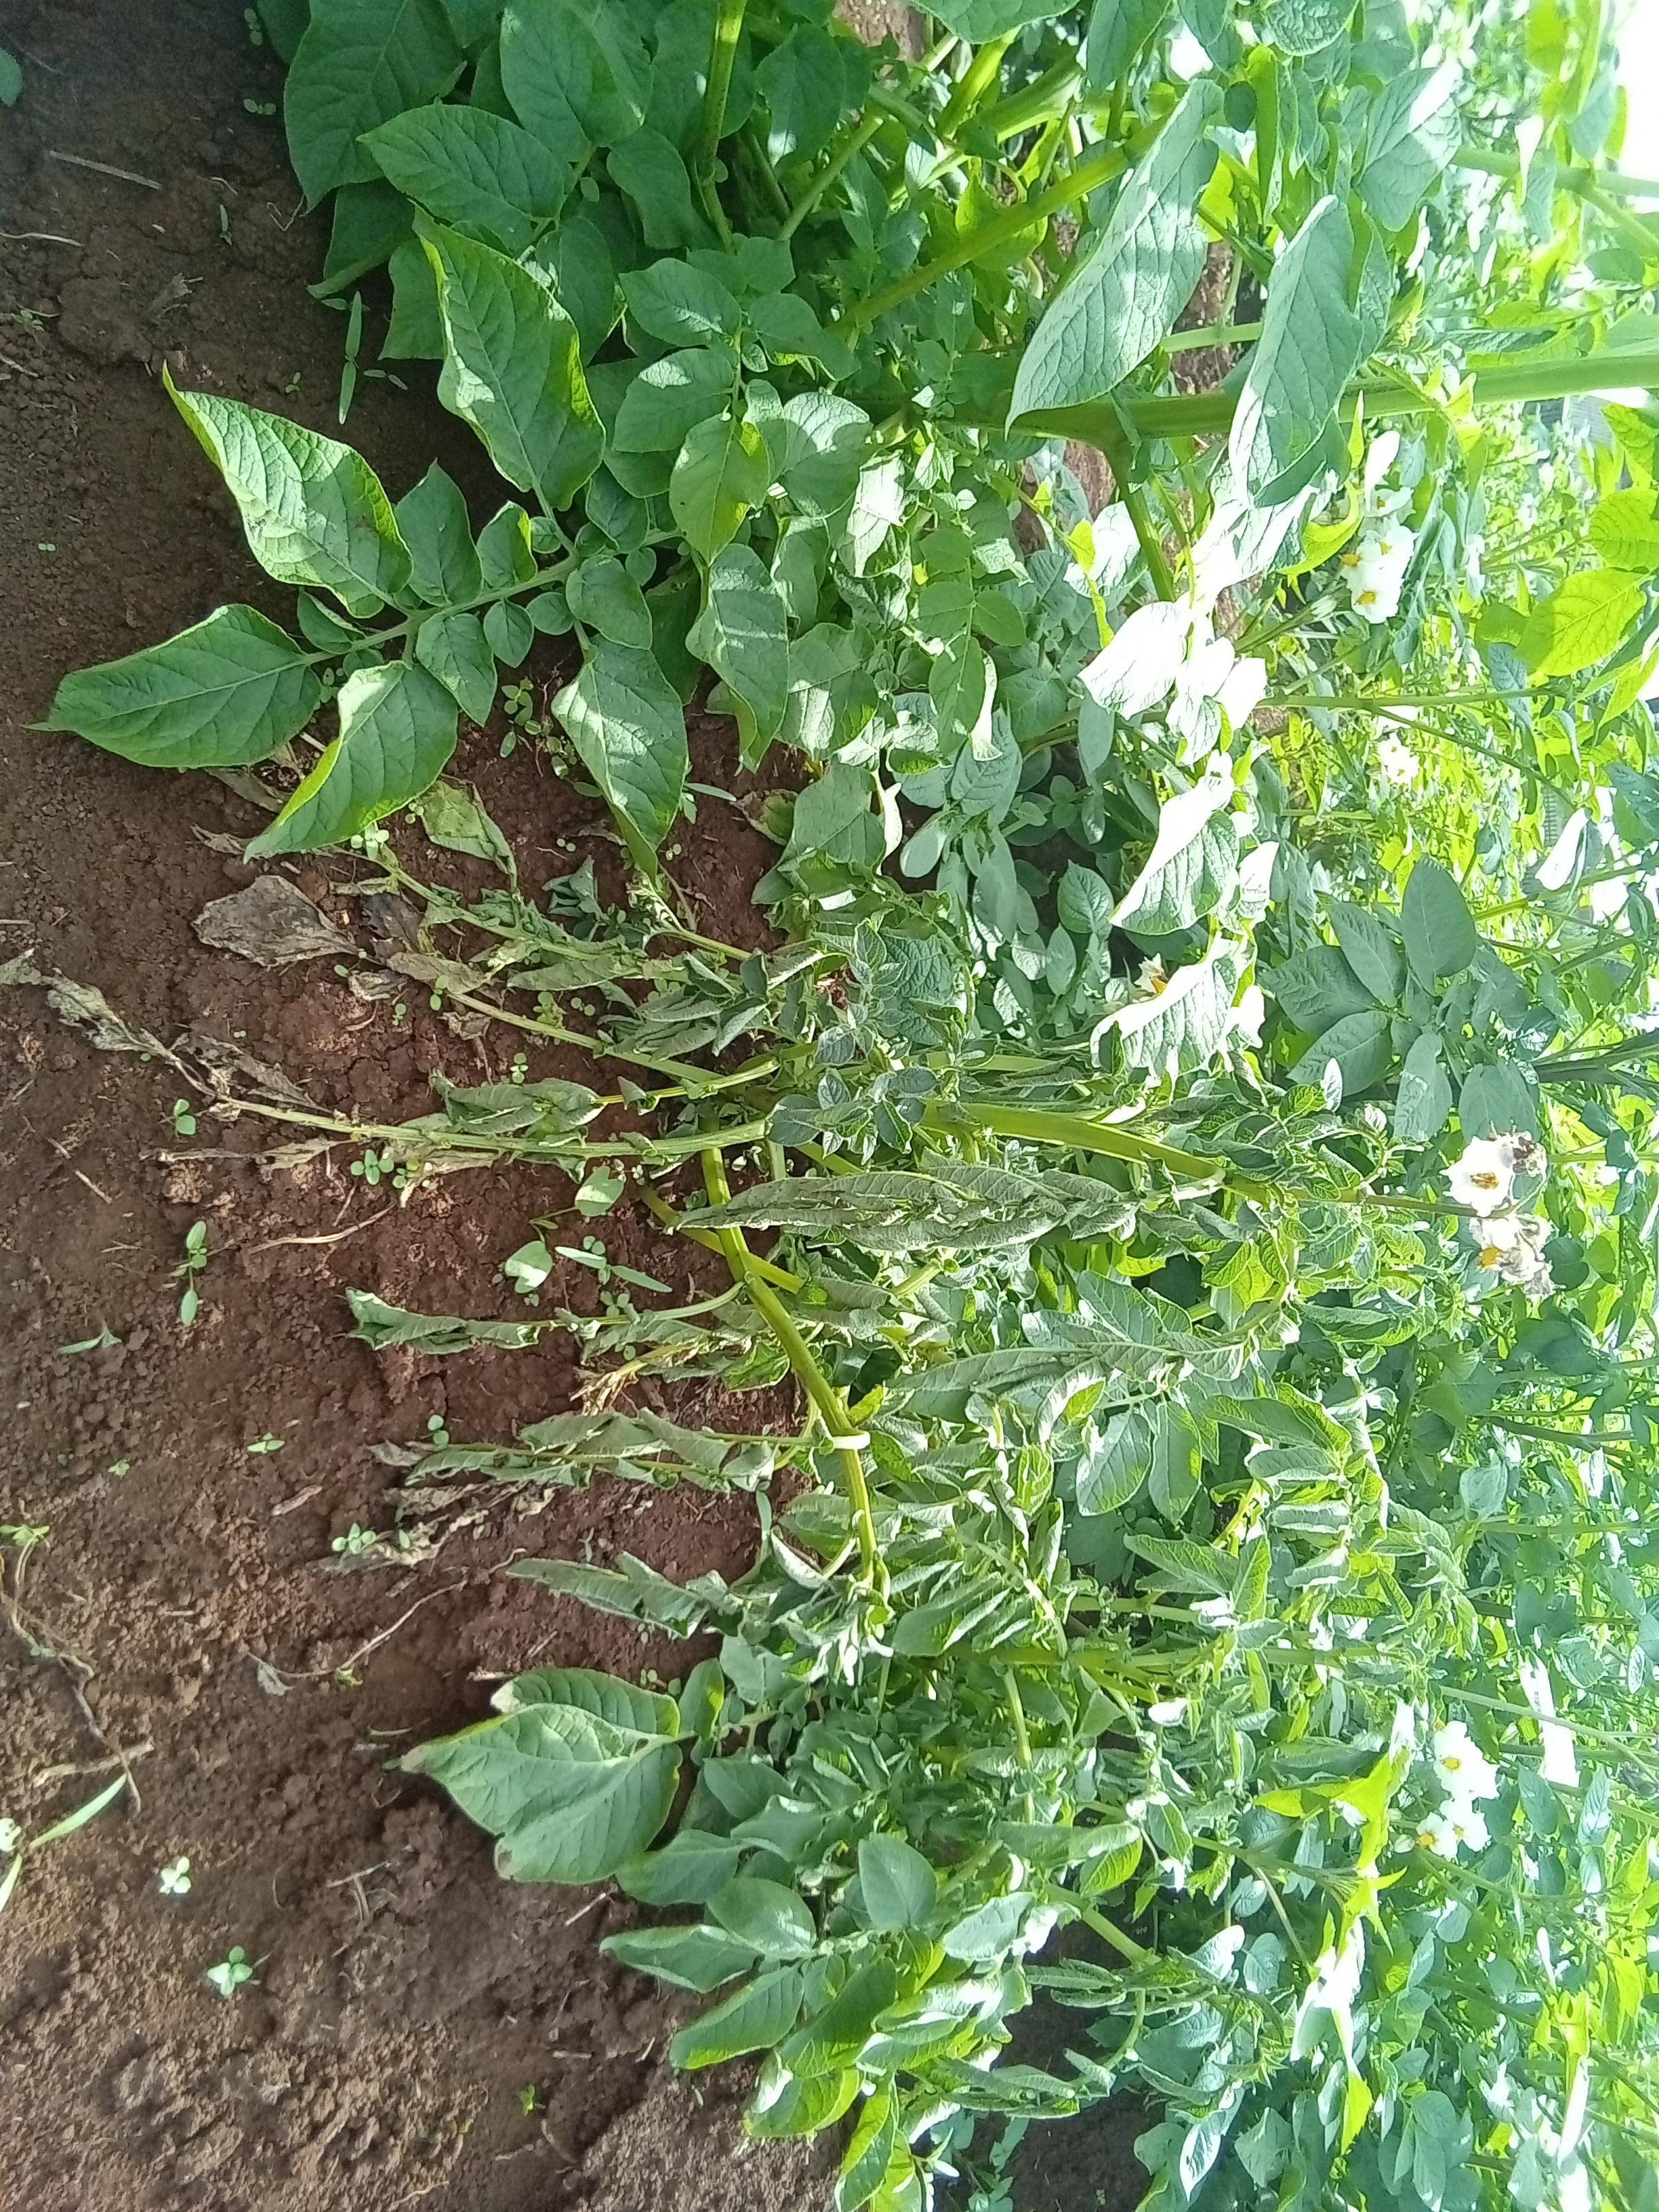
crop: potato
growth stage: flowering
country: Kenya
